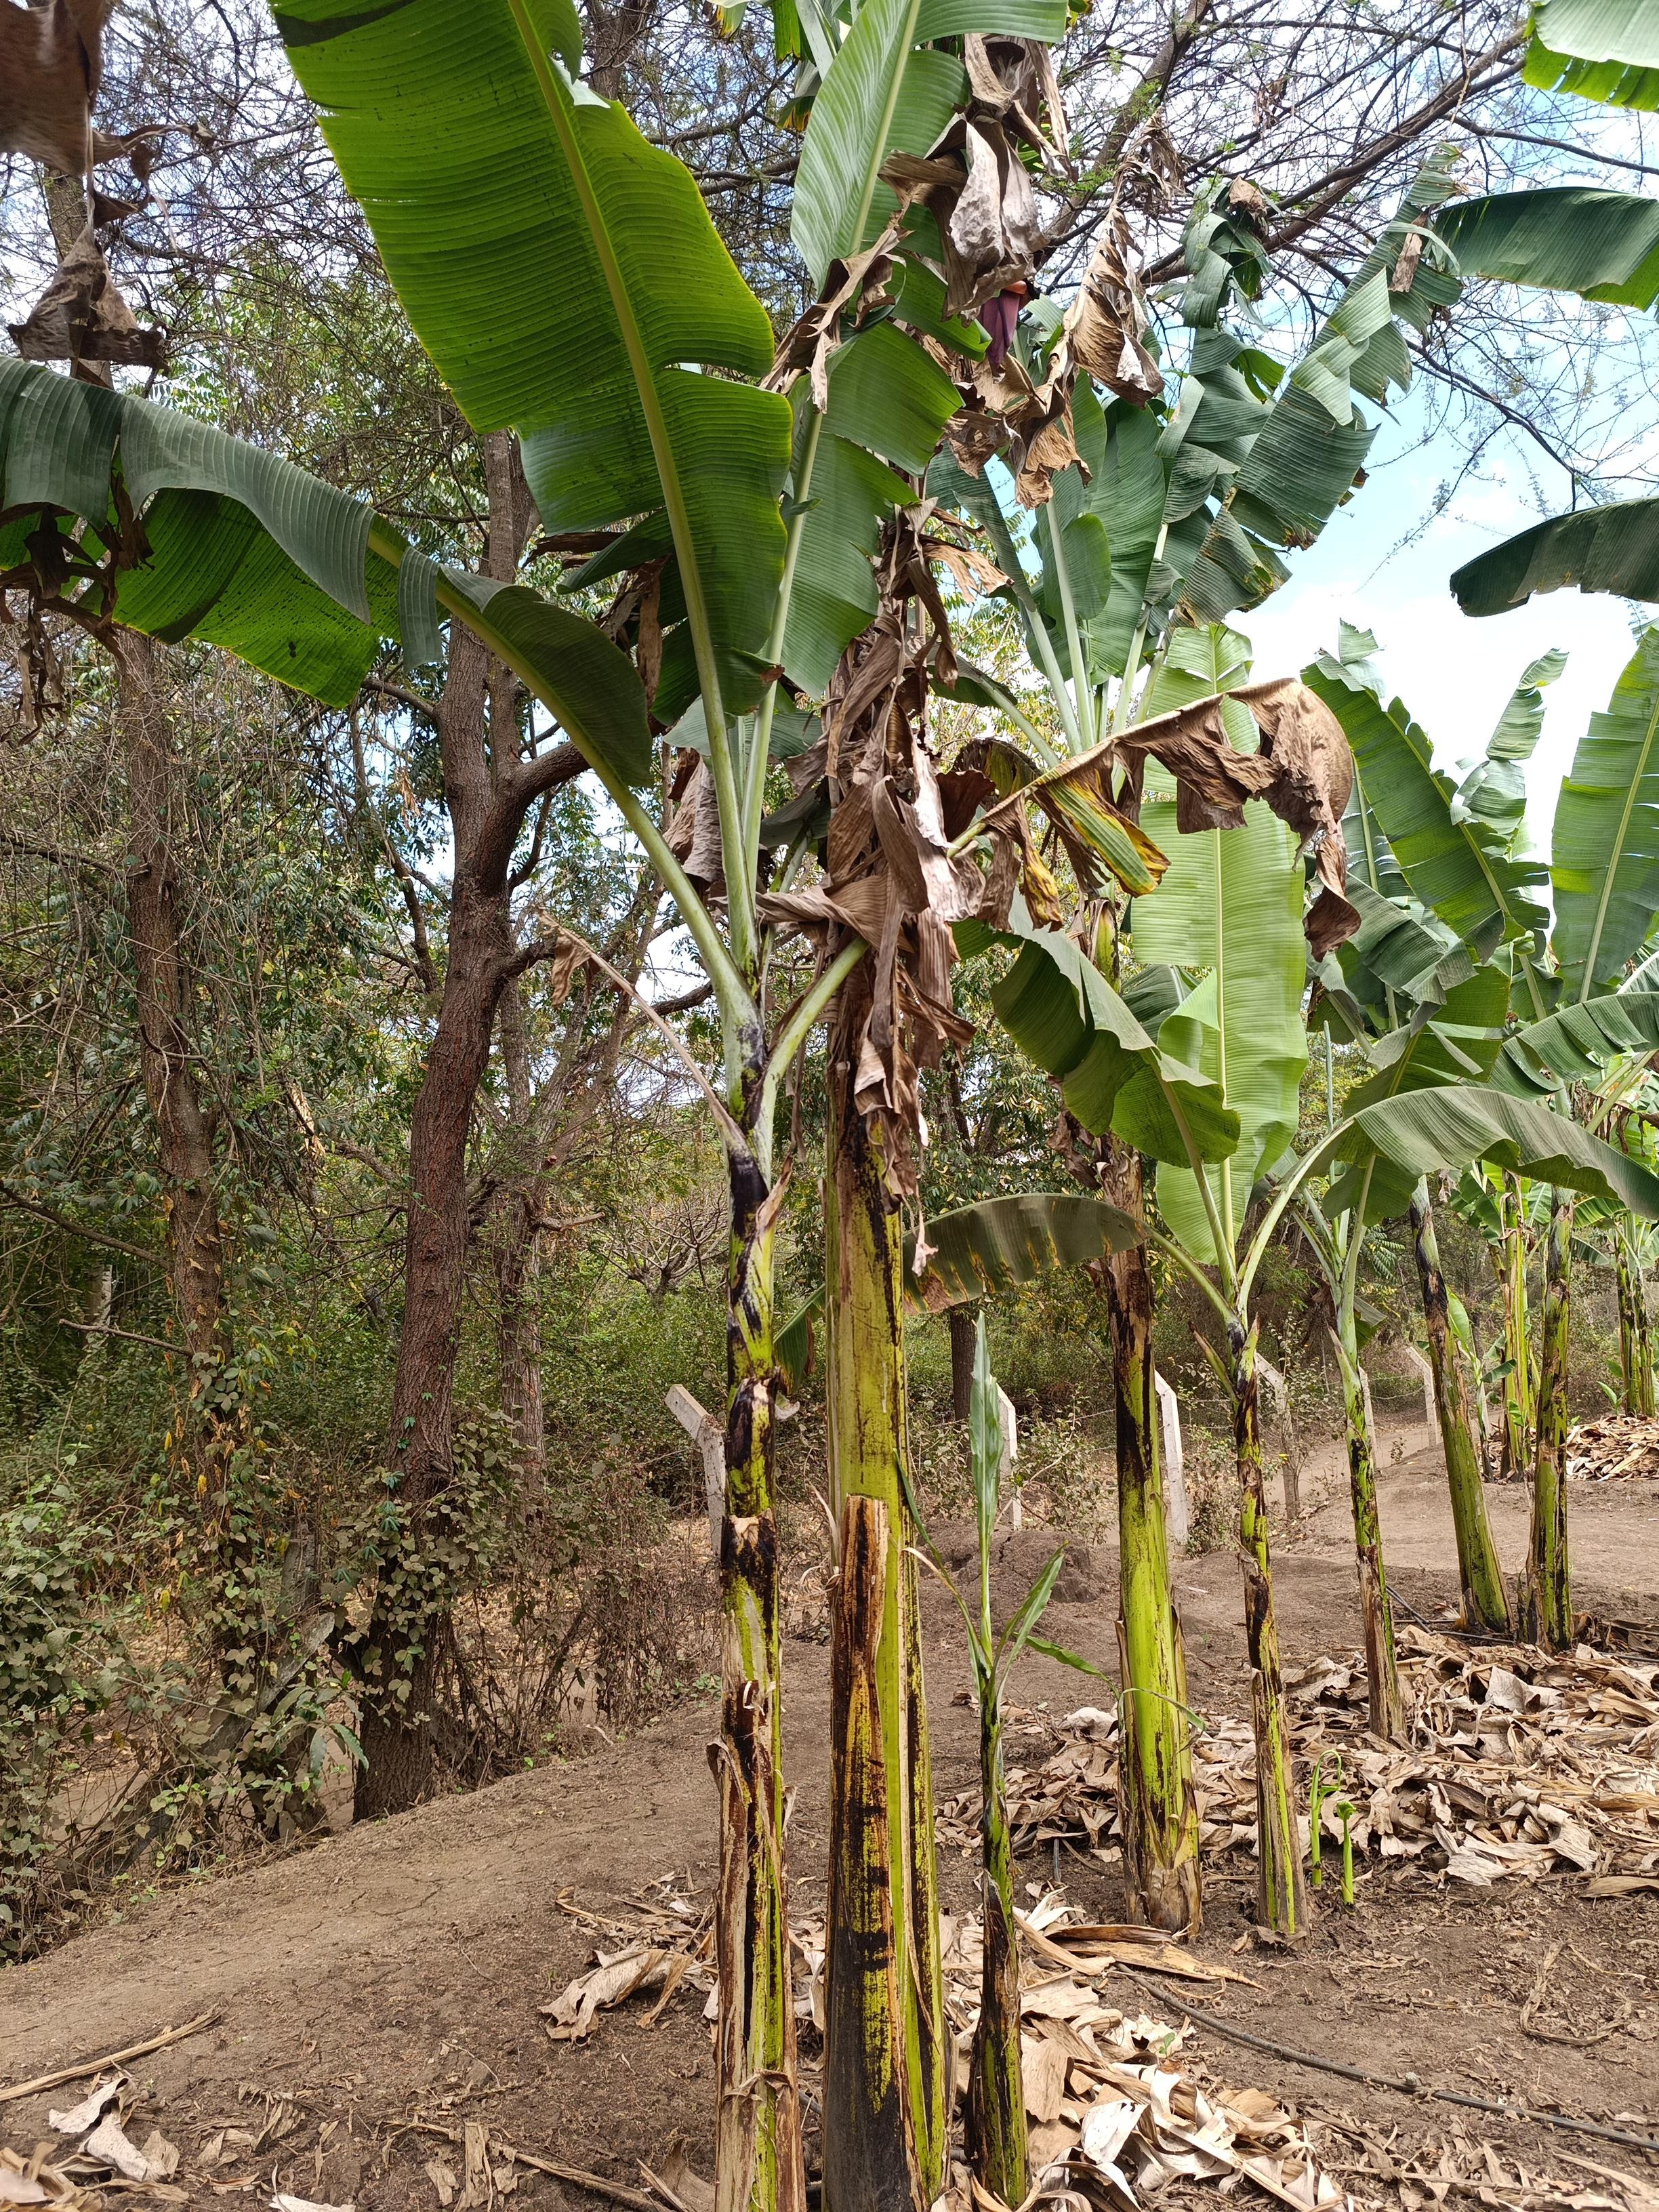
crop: banana
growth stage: development fruit
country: Tanzania
